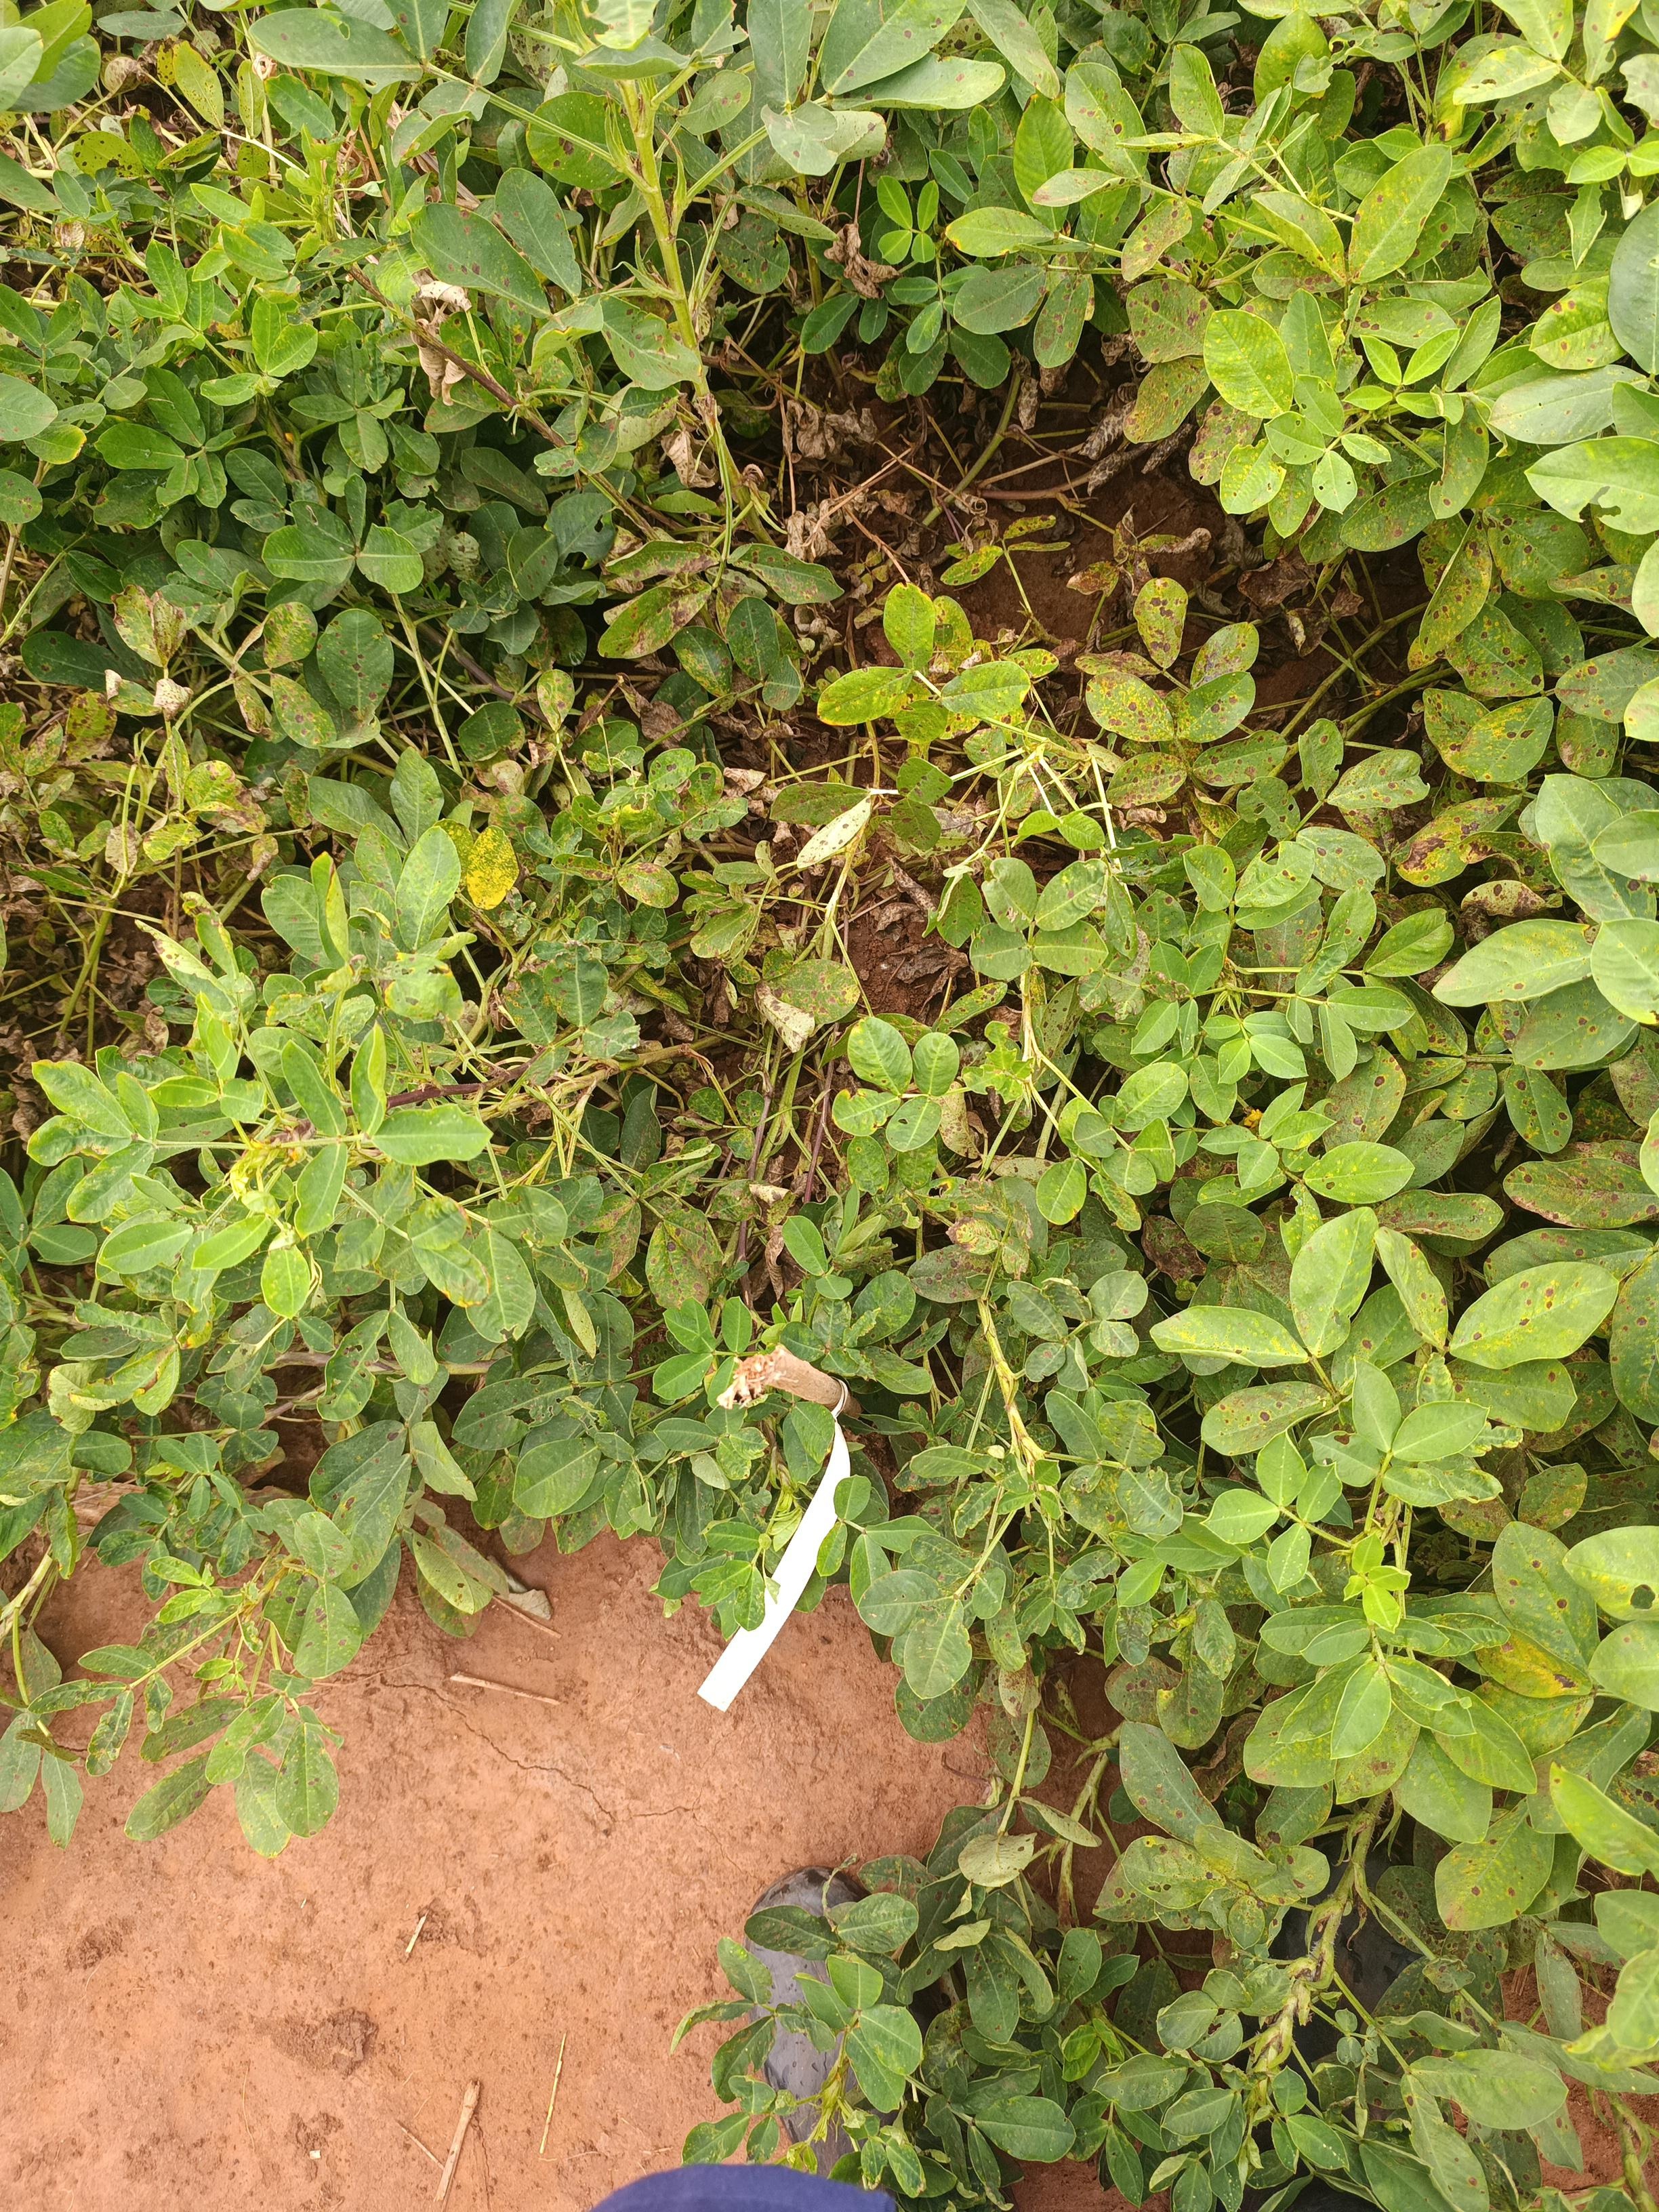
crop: groundnut
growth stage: pegging
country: Kenya
